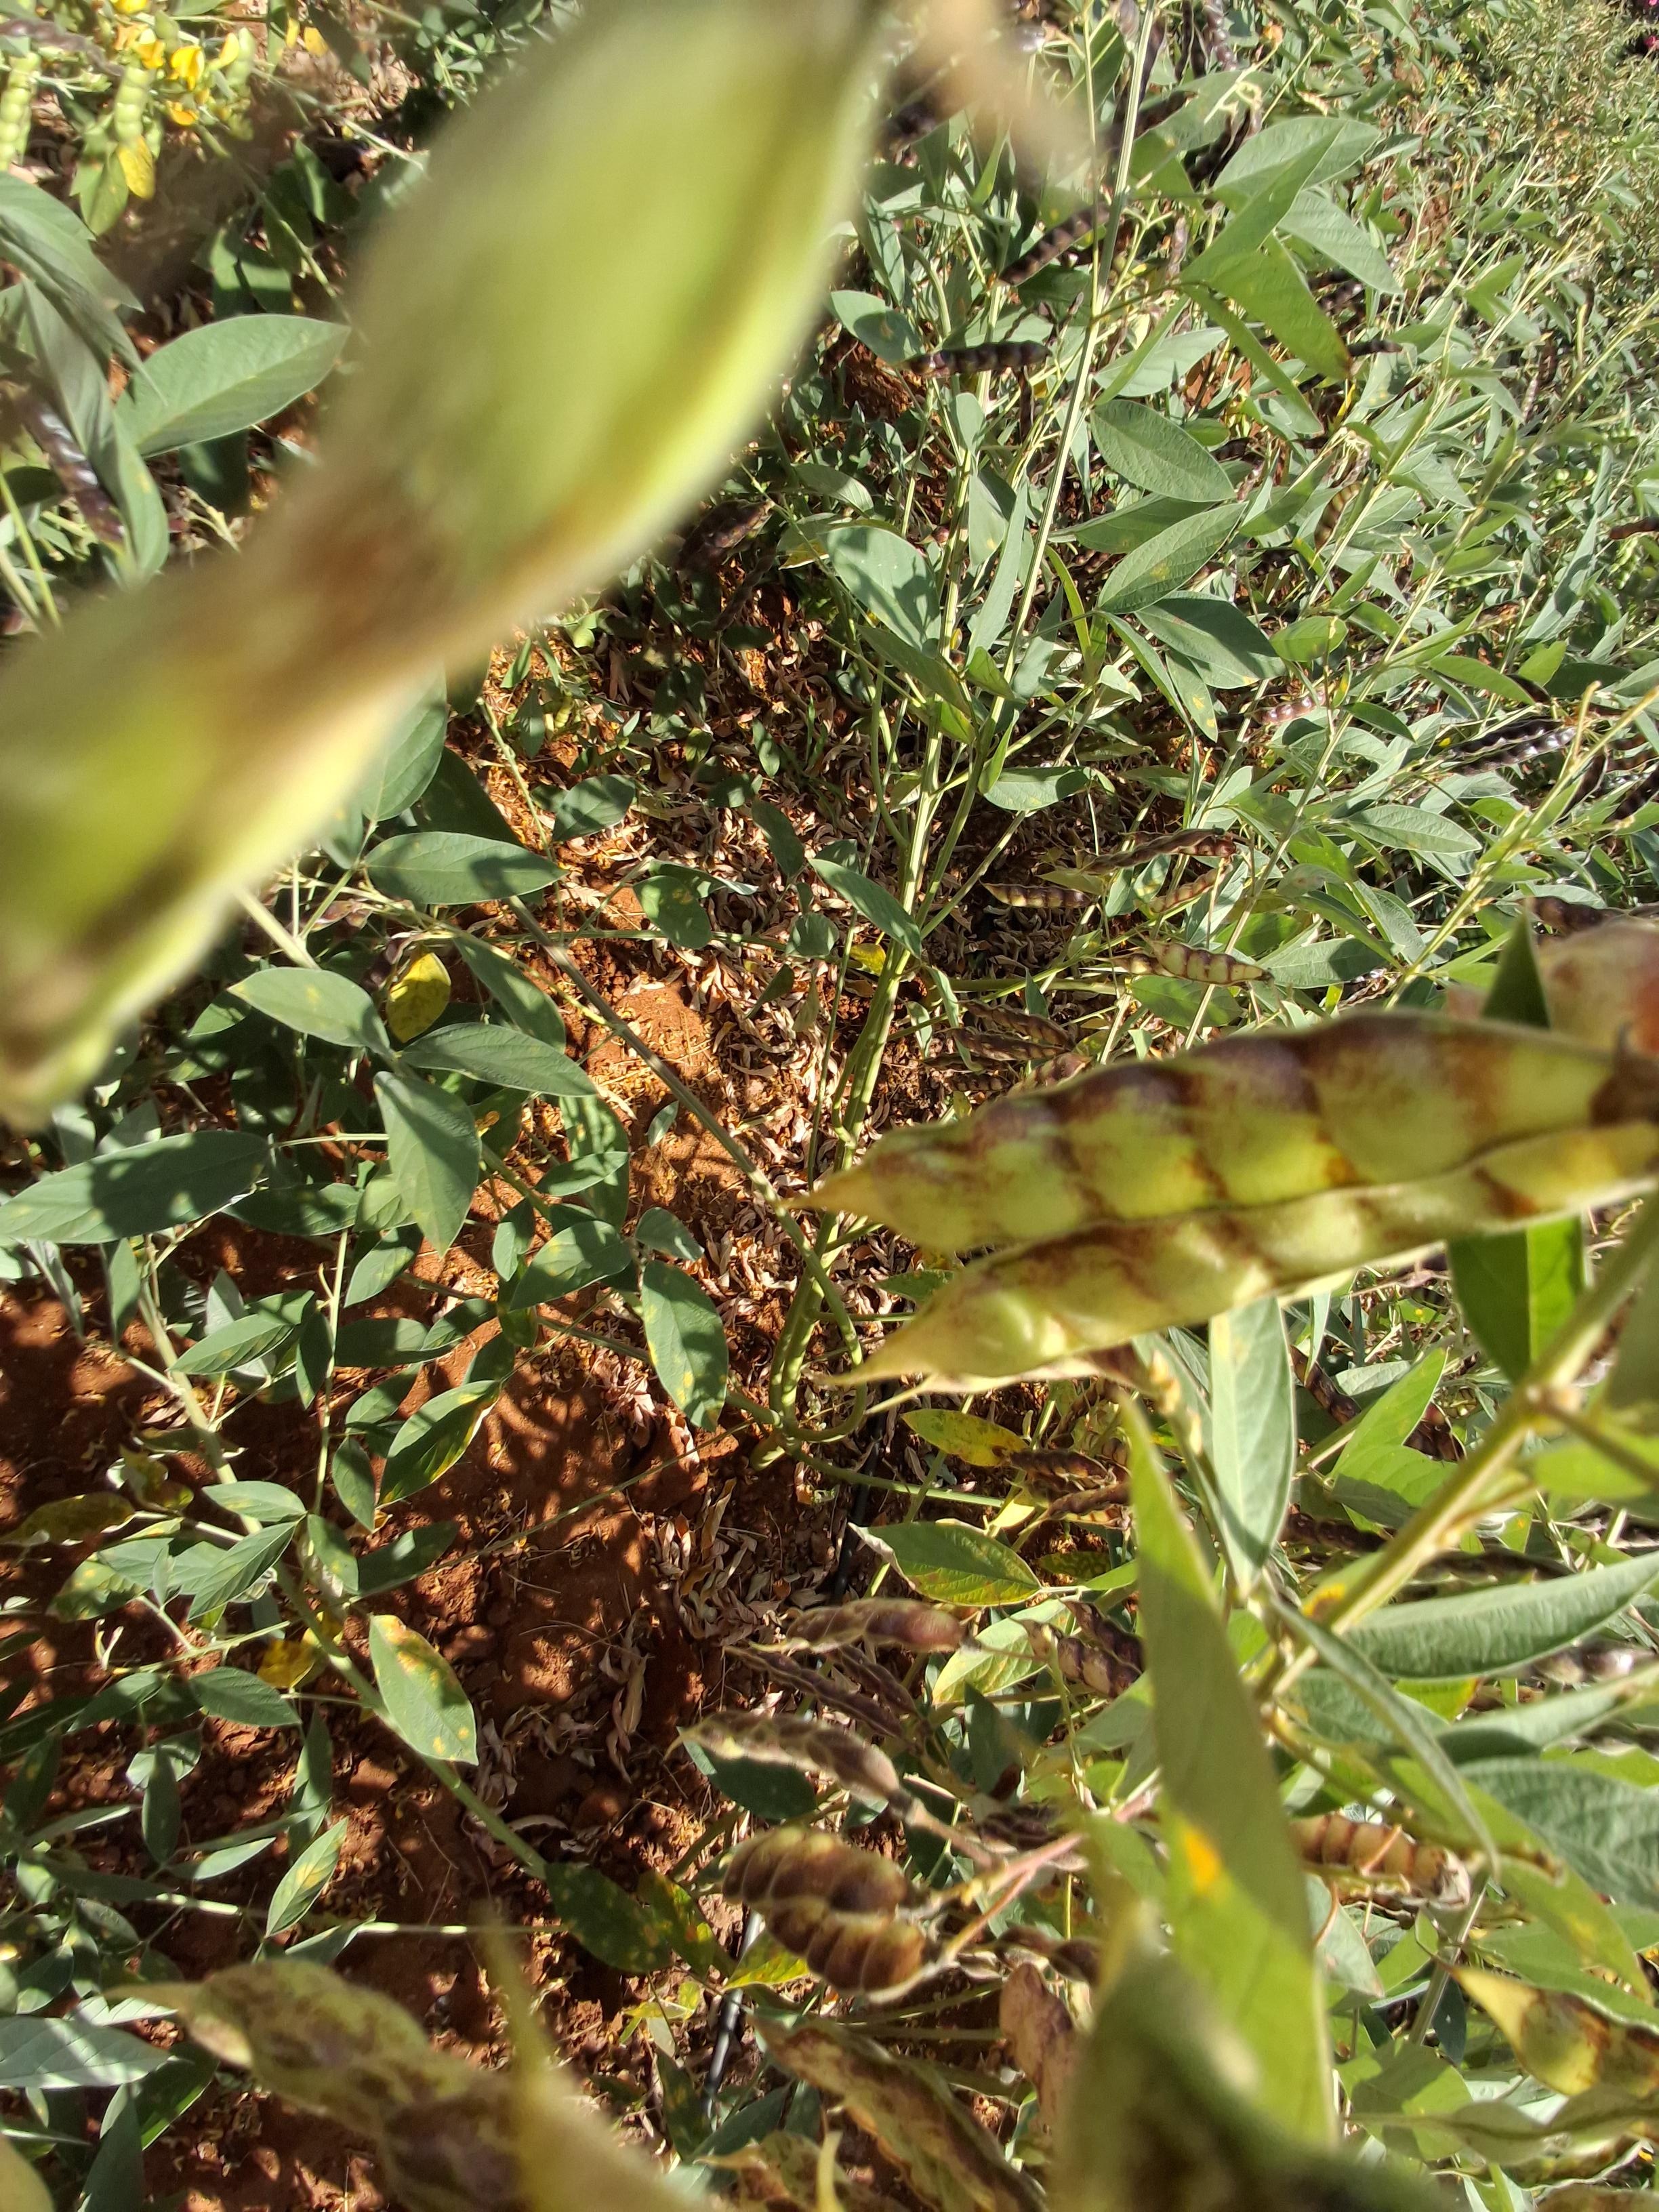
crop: pigeonpea
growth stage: development pod
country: Kenya
